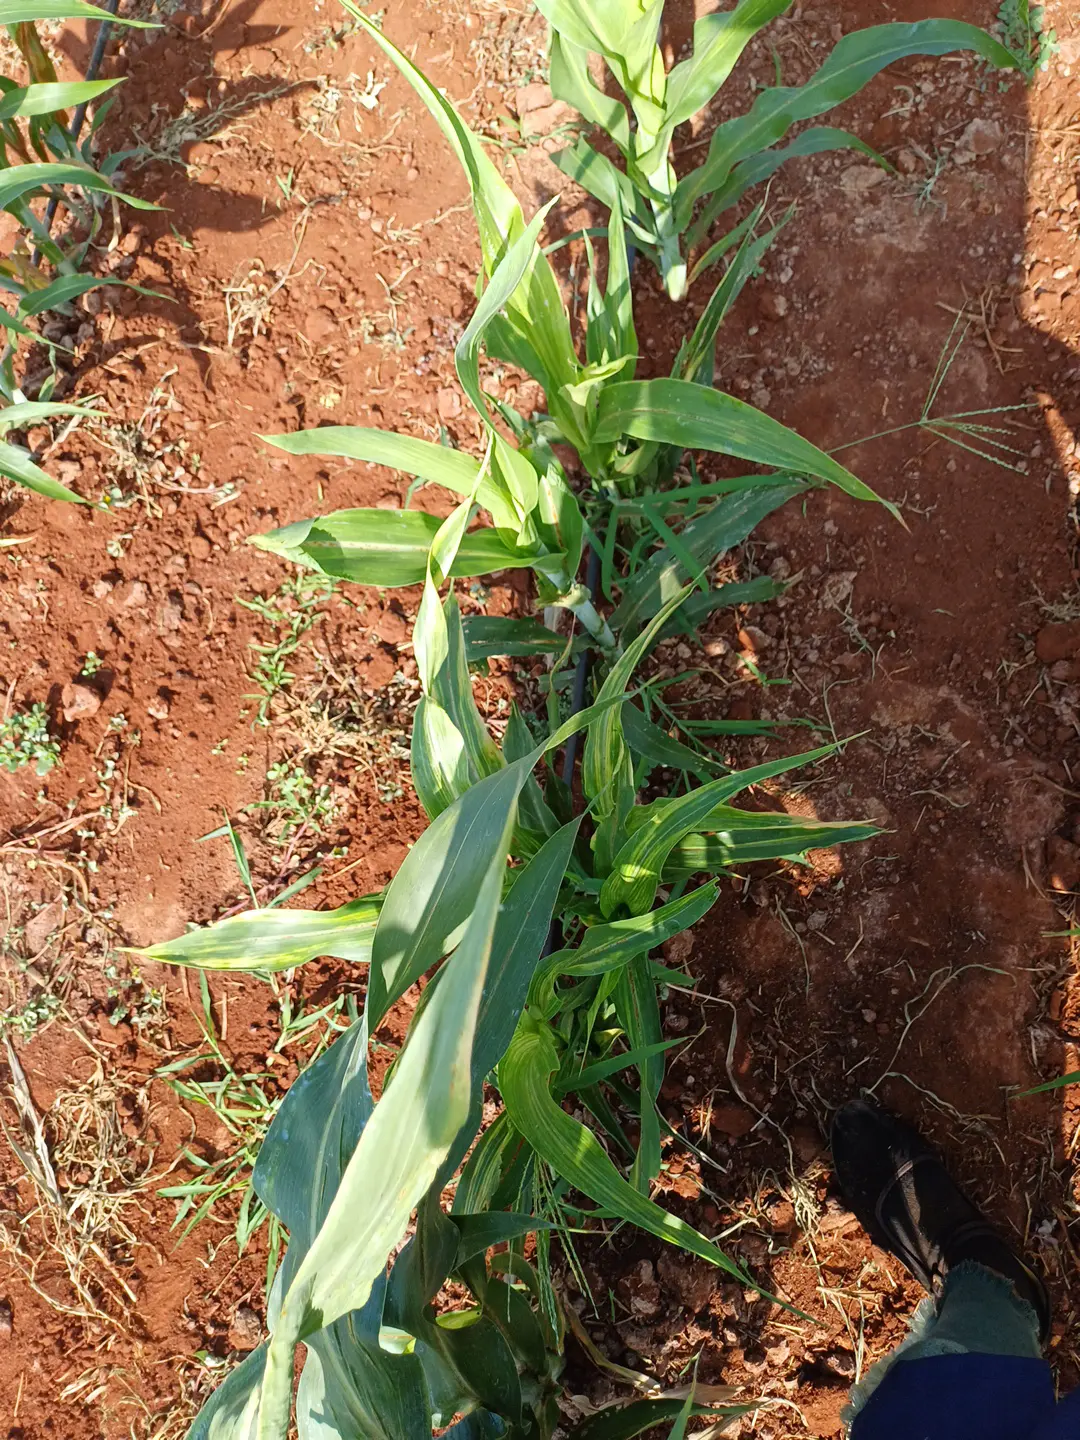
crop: sorghum
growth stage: vegetative
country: Kenya
